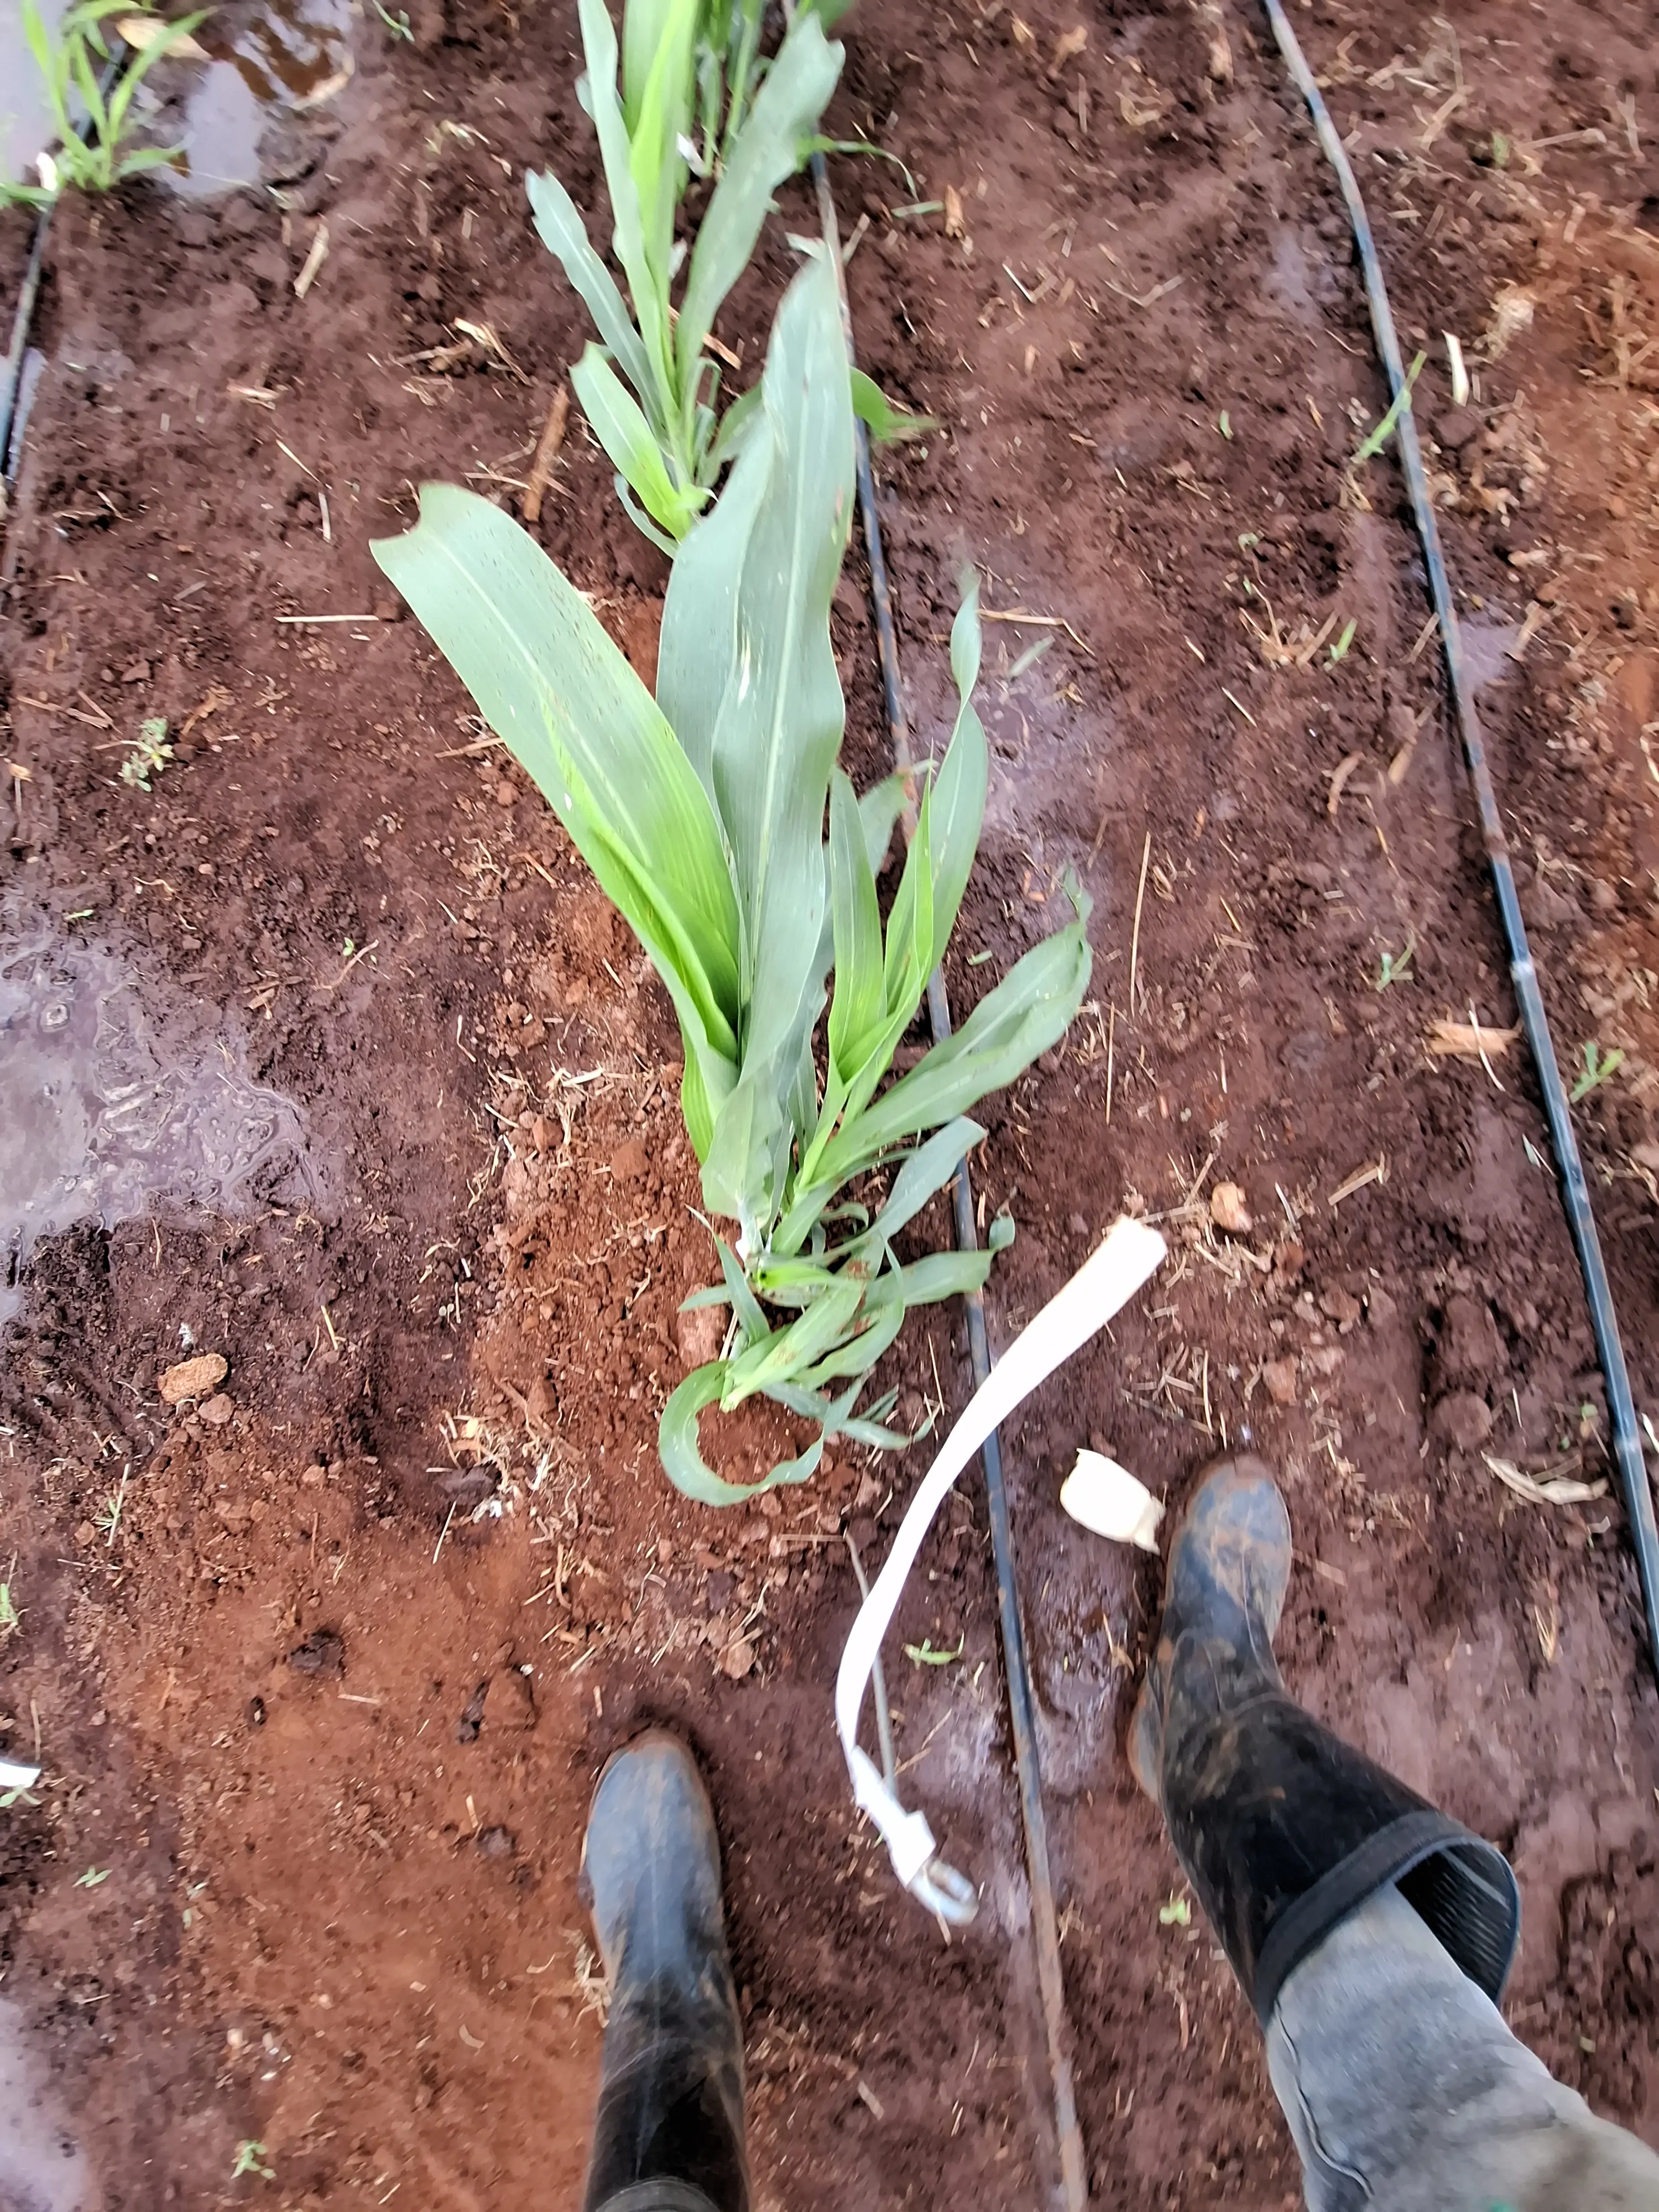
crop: sorghum
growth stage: vegetative
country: Kenya
